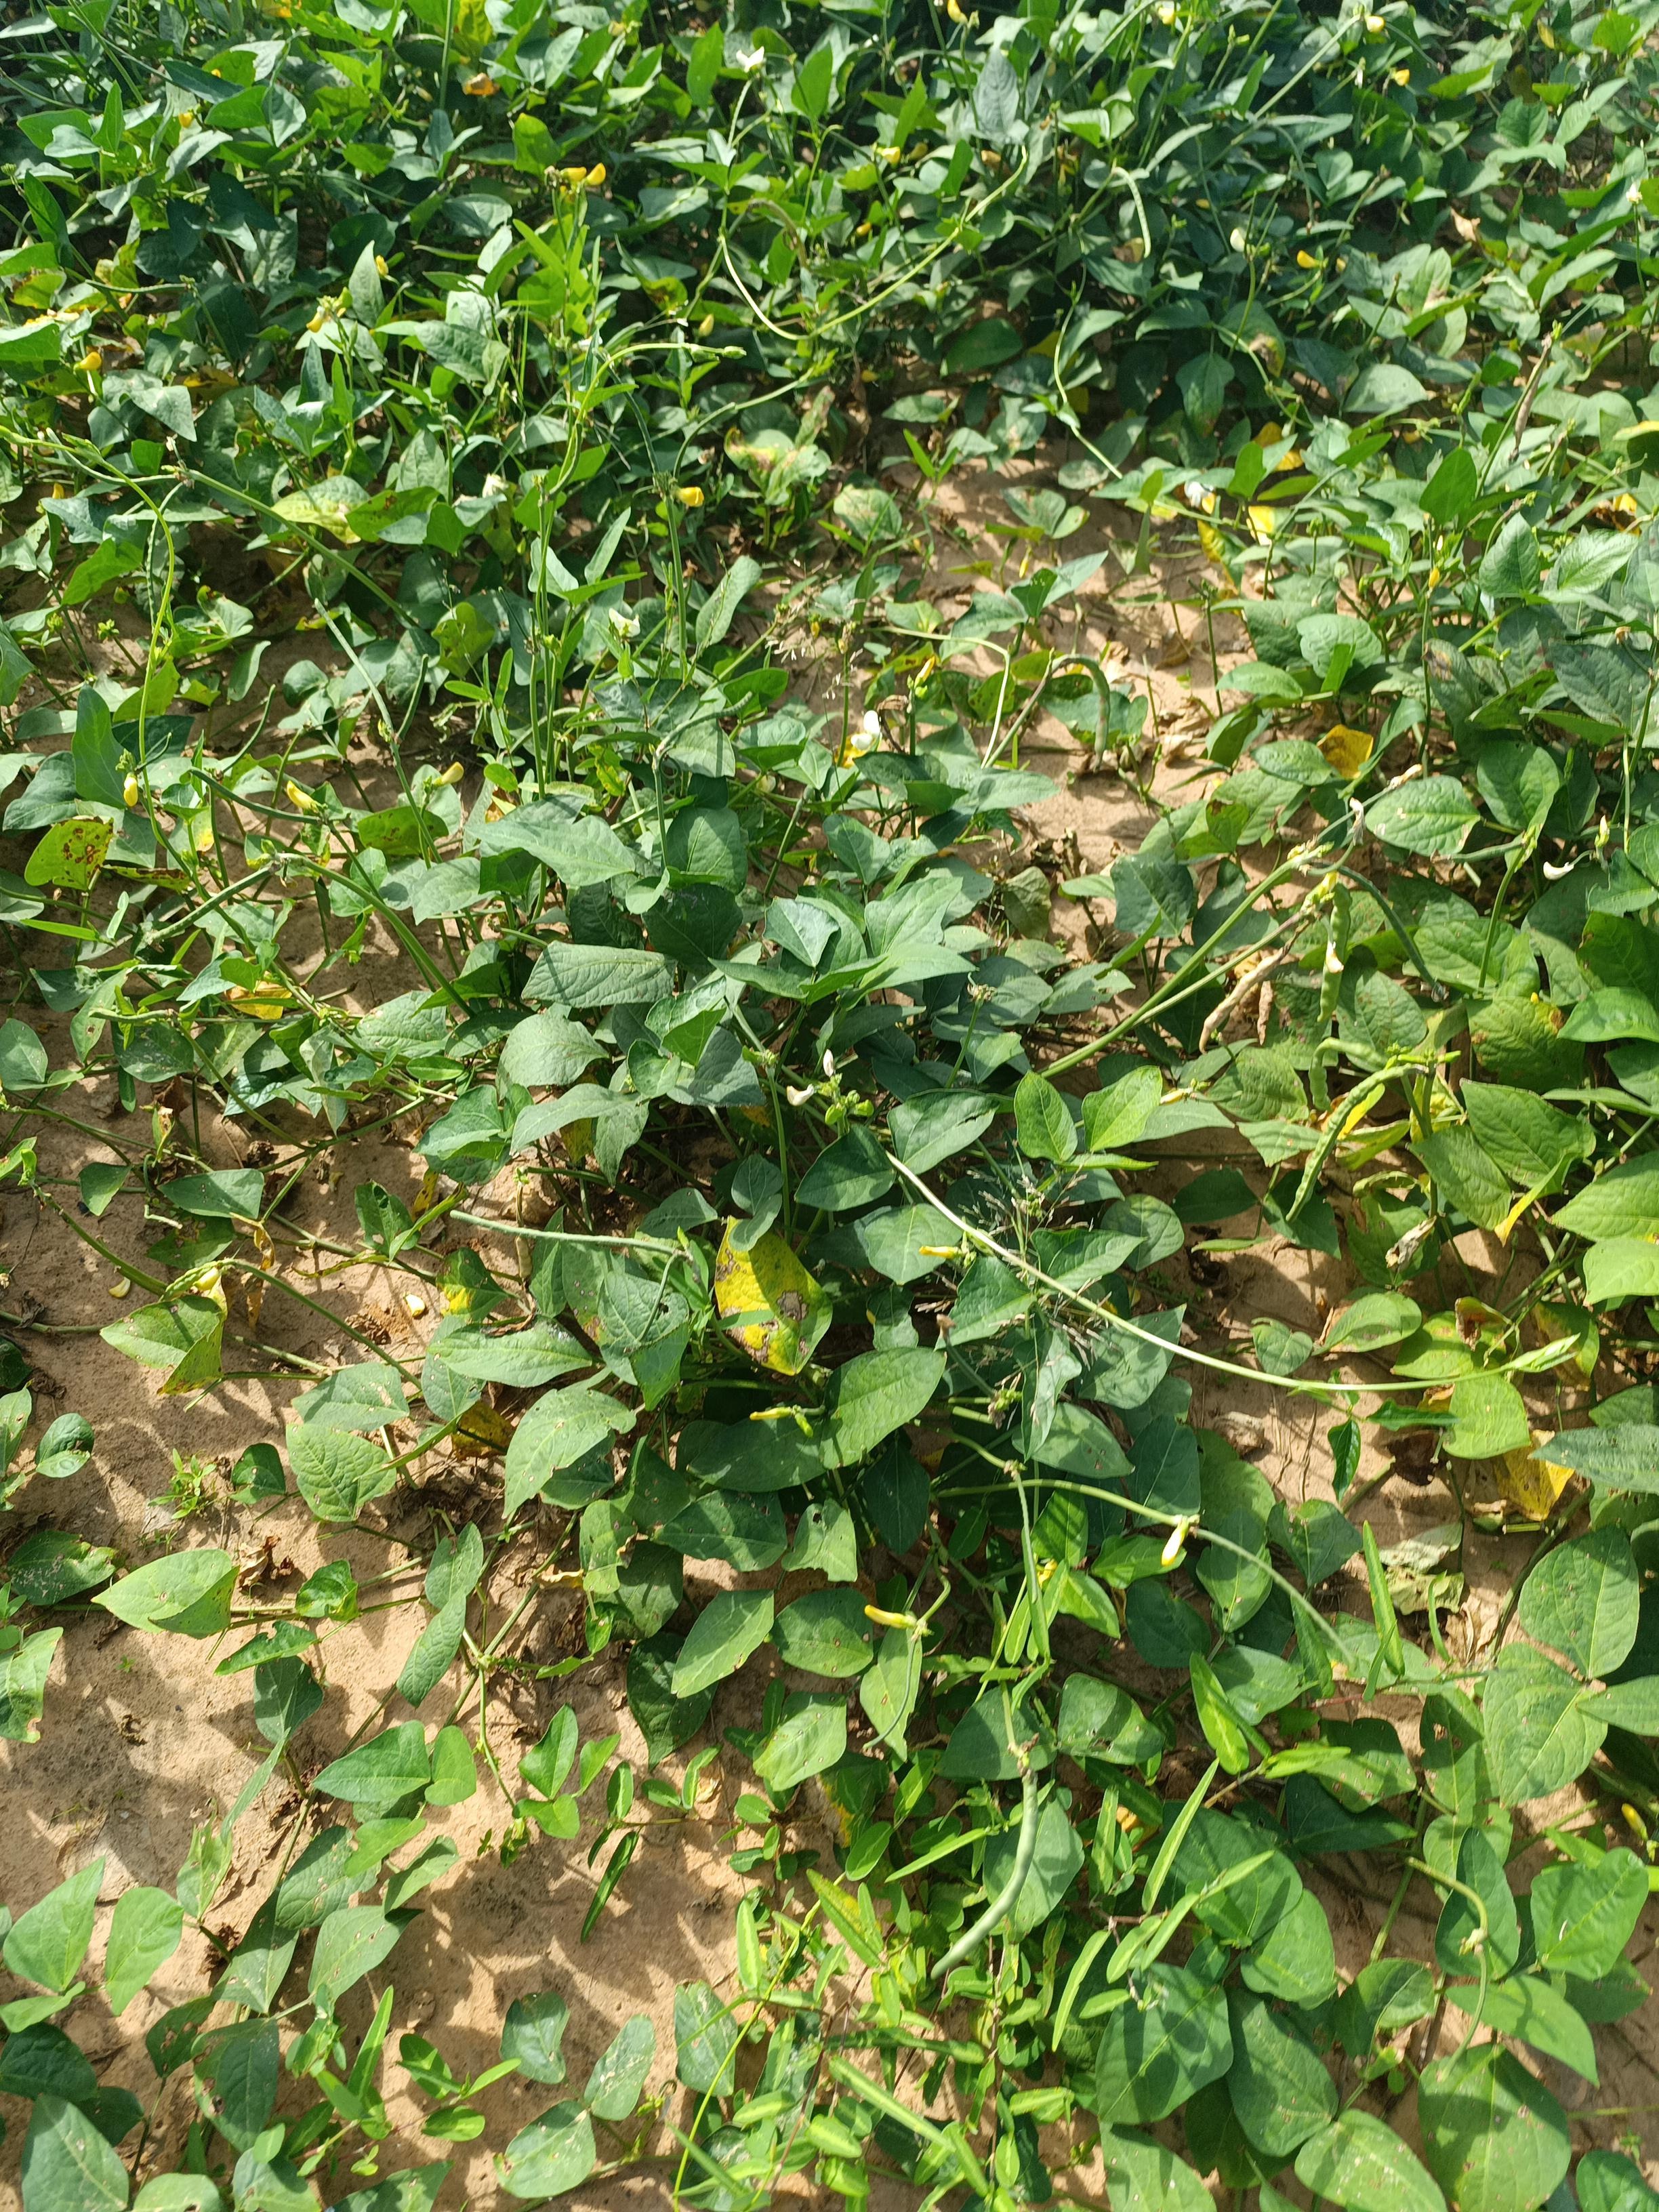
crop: cowpea
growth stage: maturity
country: Nigeria
